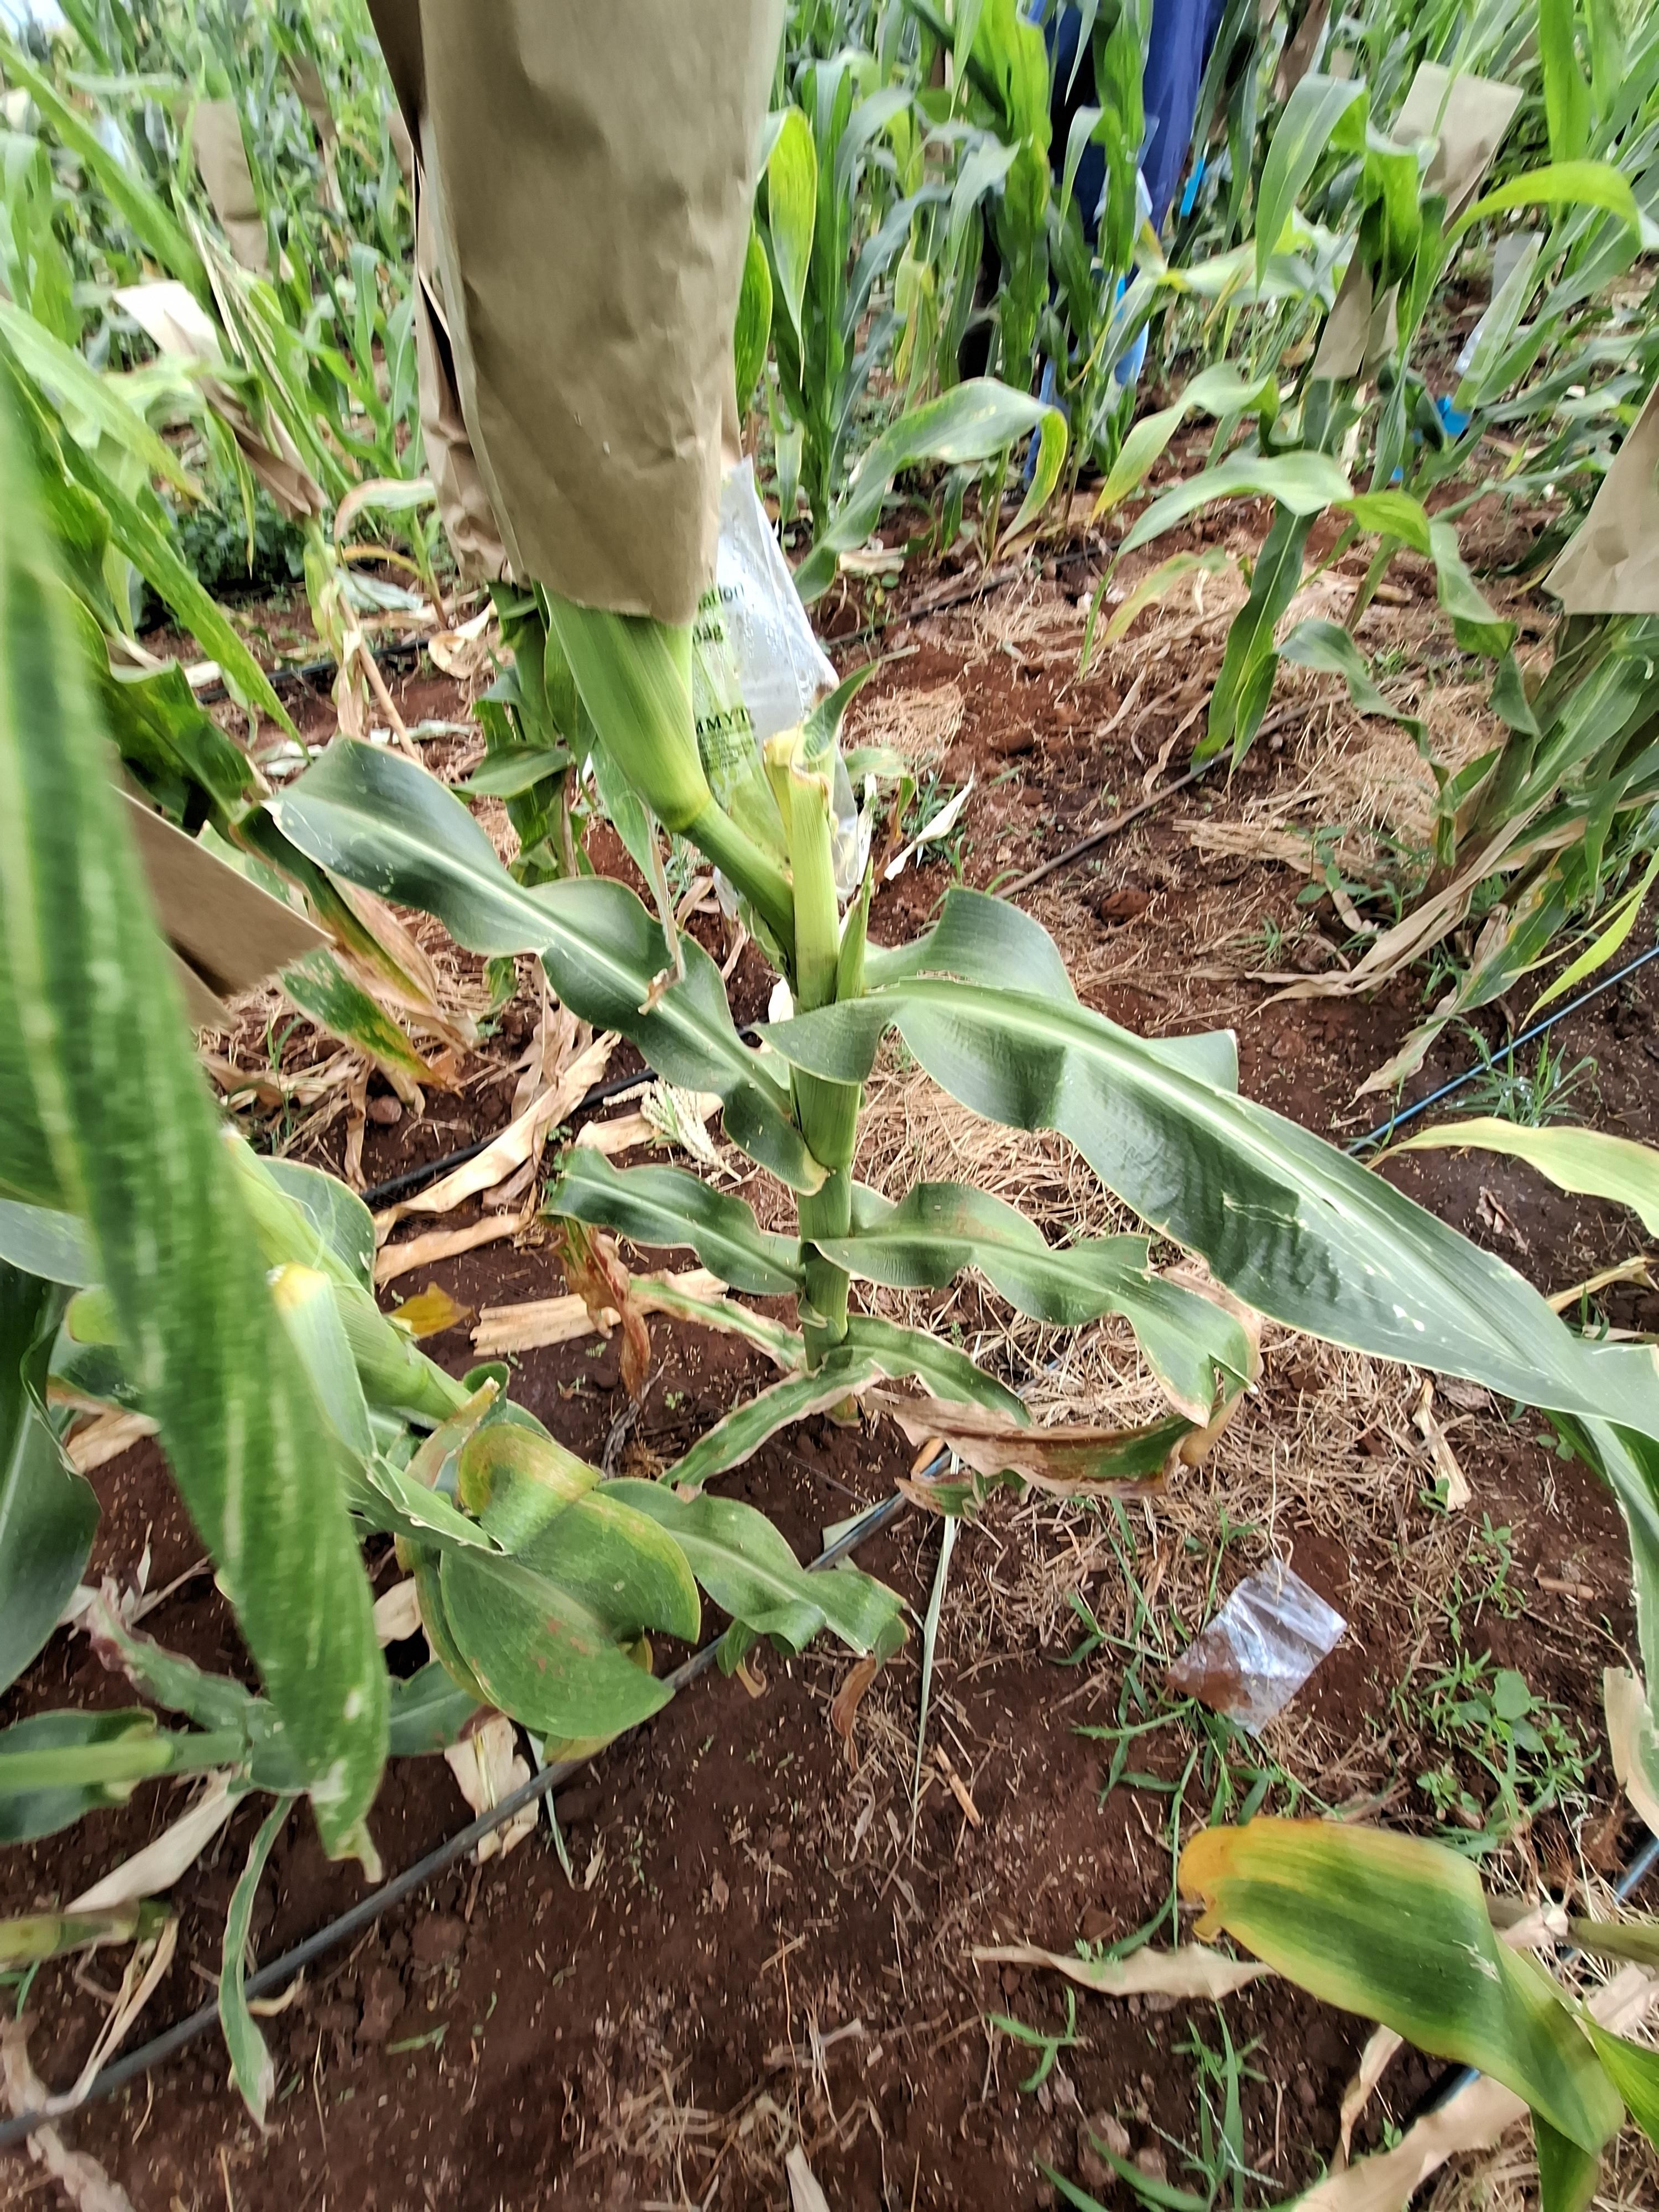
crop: maize
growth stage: flowering
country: Kenya
